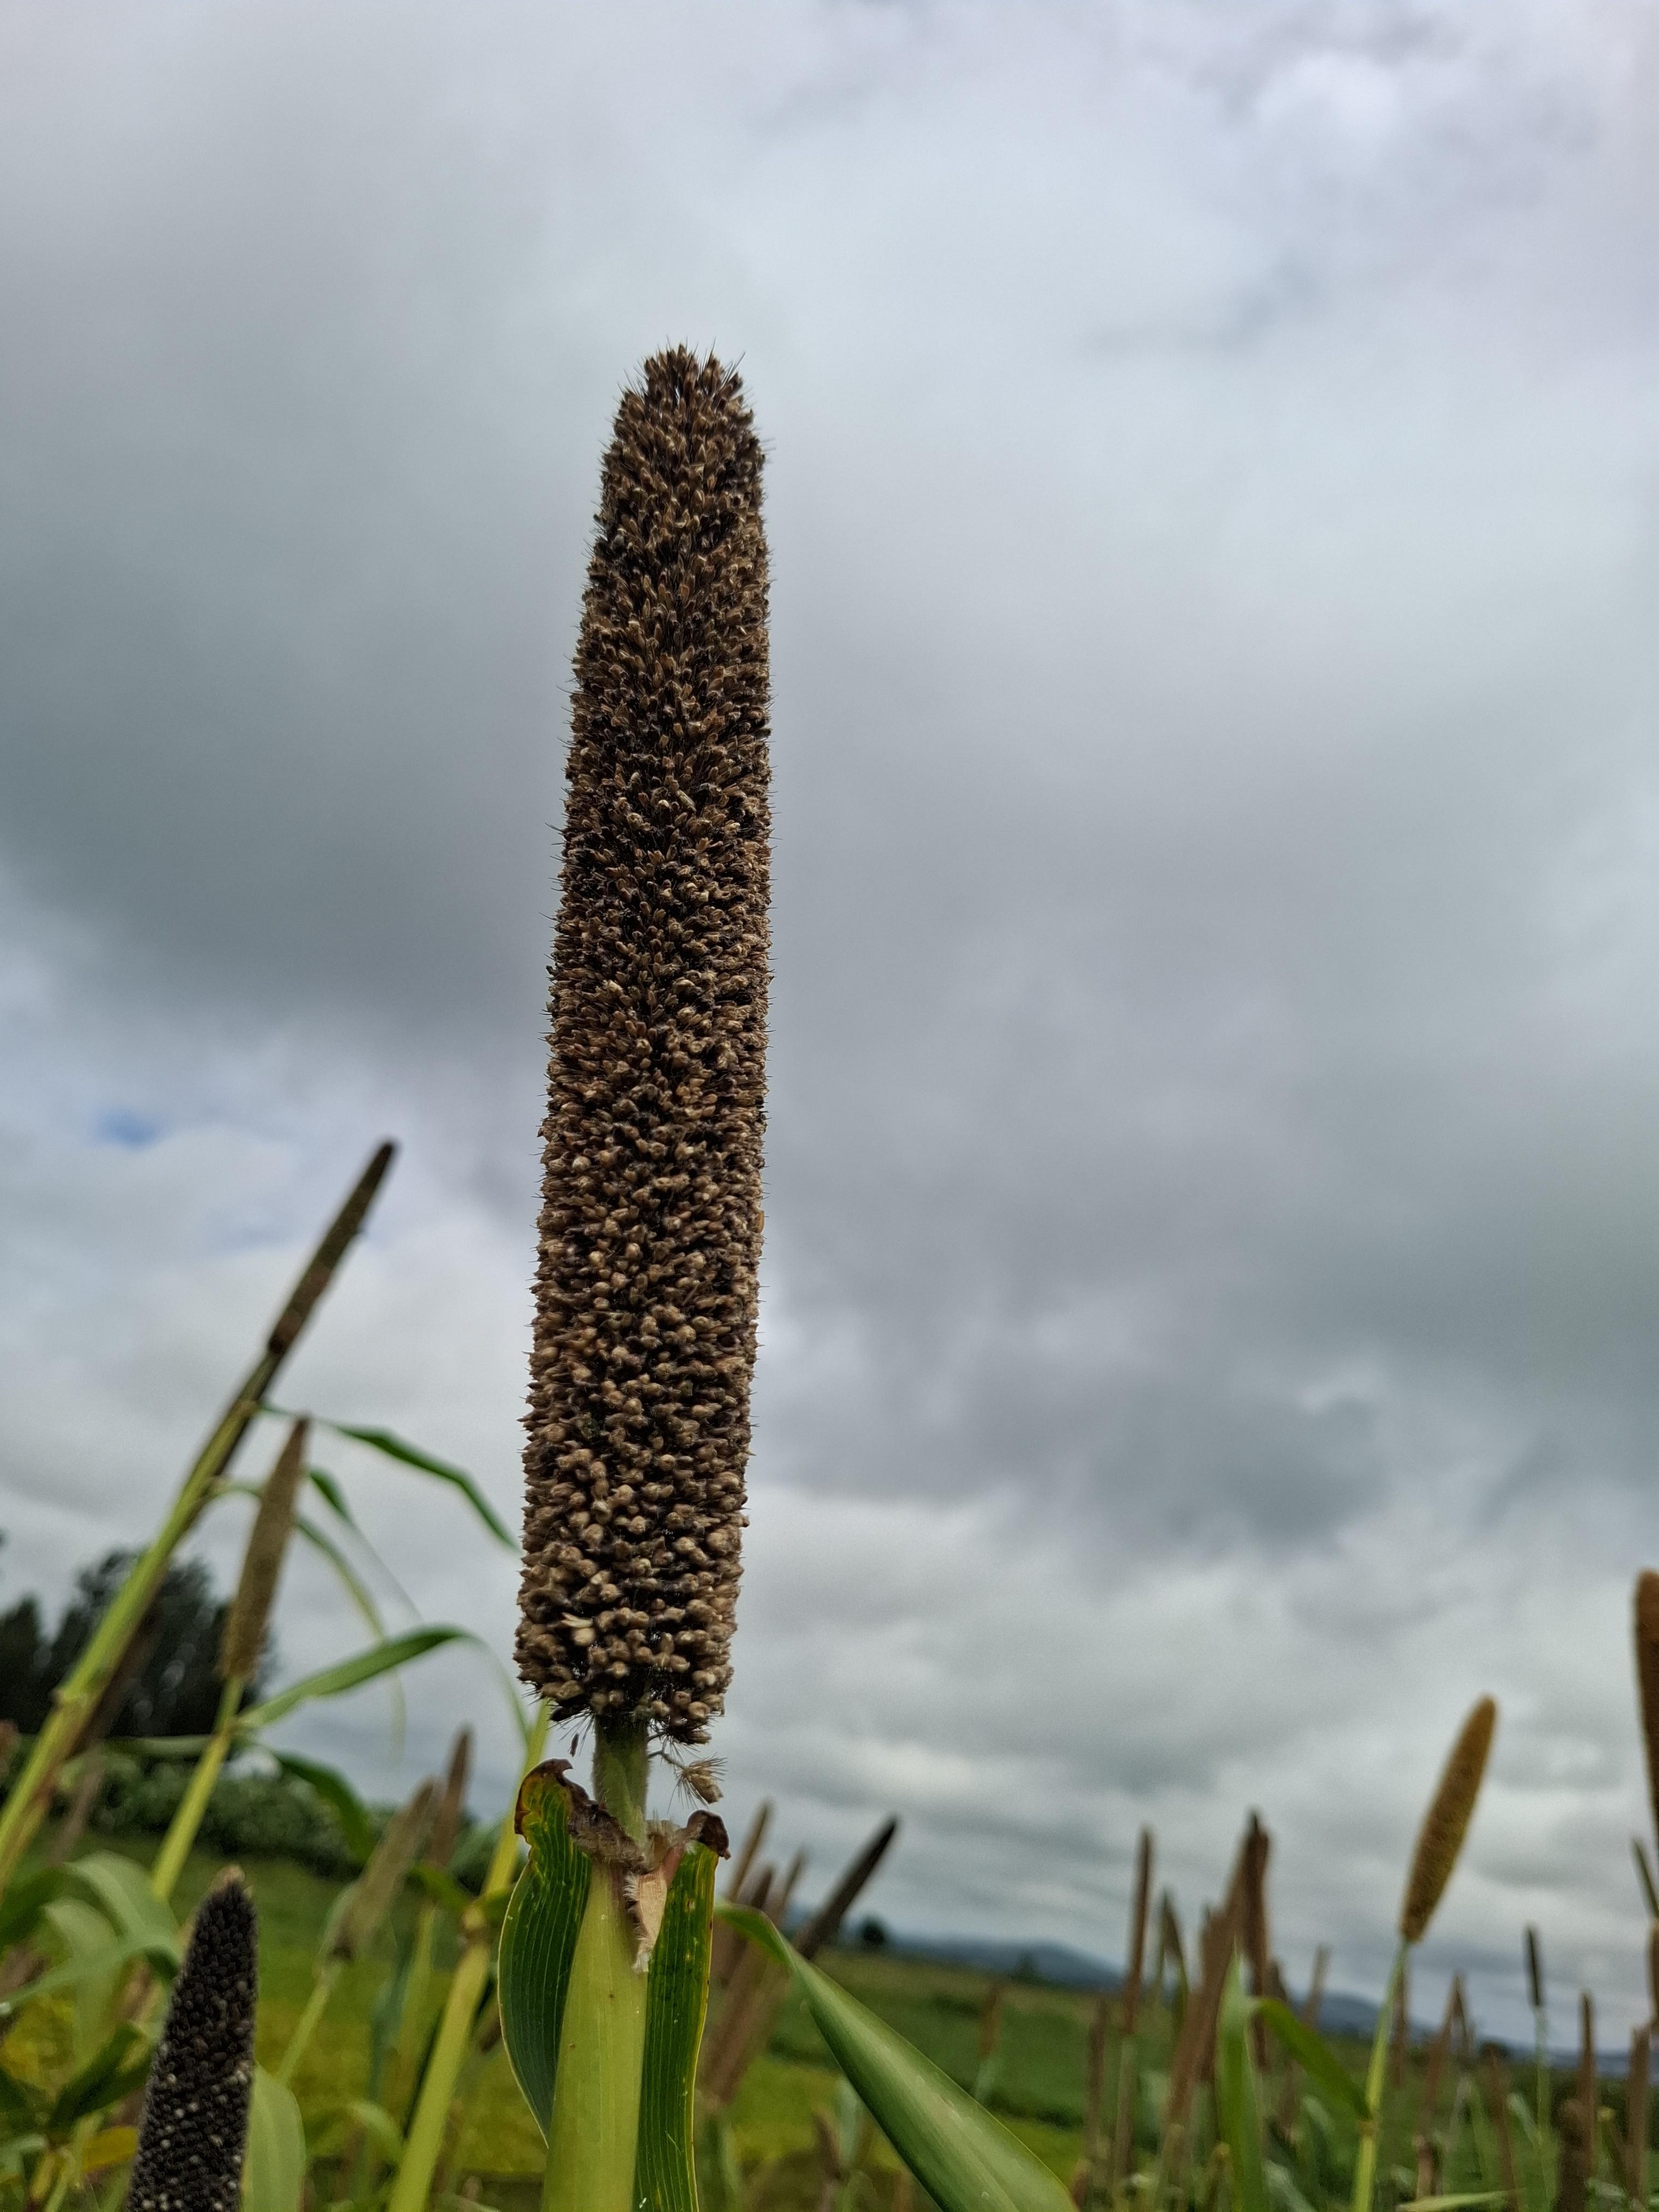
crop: sorghum
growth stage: harvest maturity
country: Tanzania
